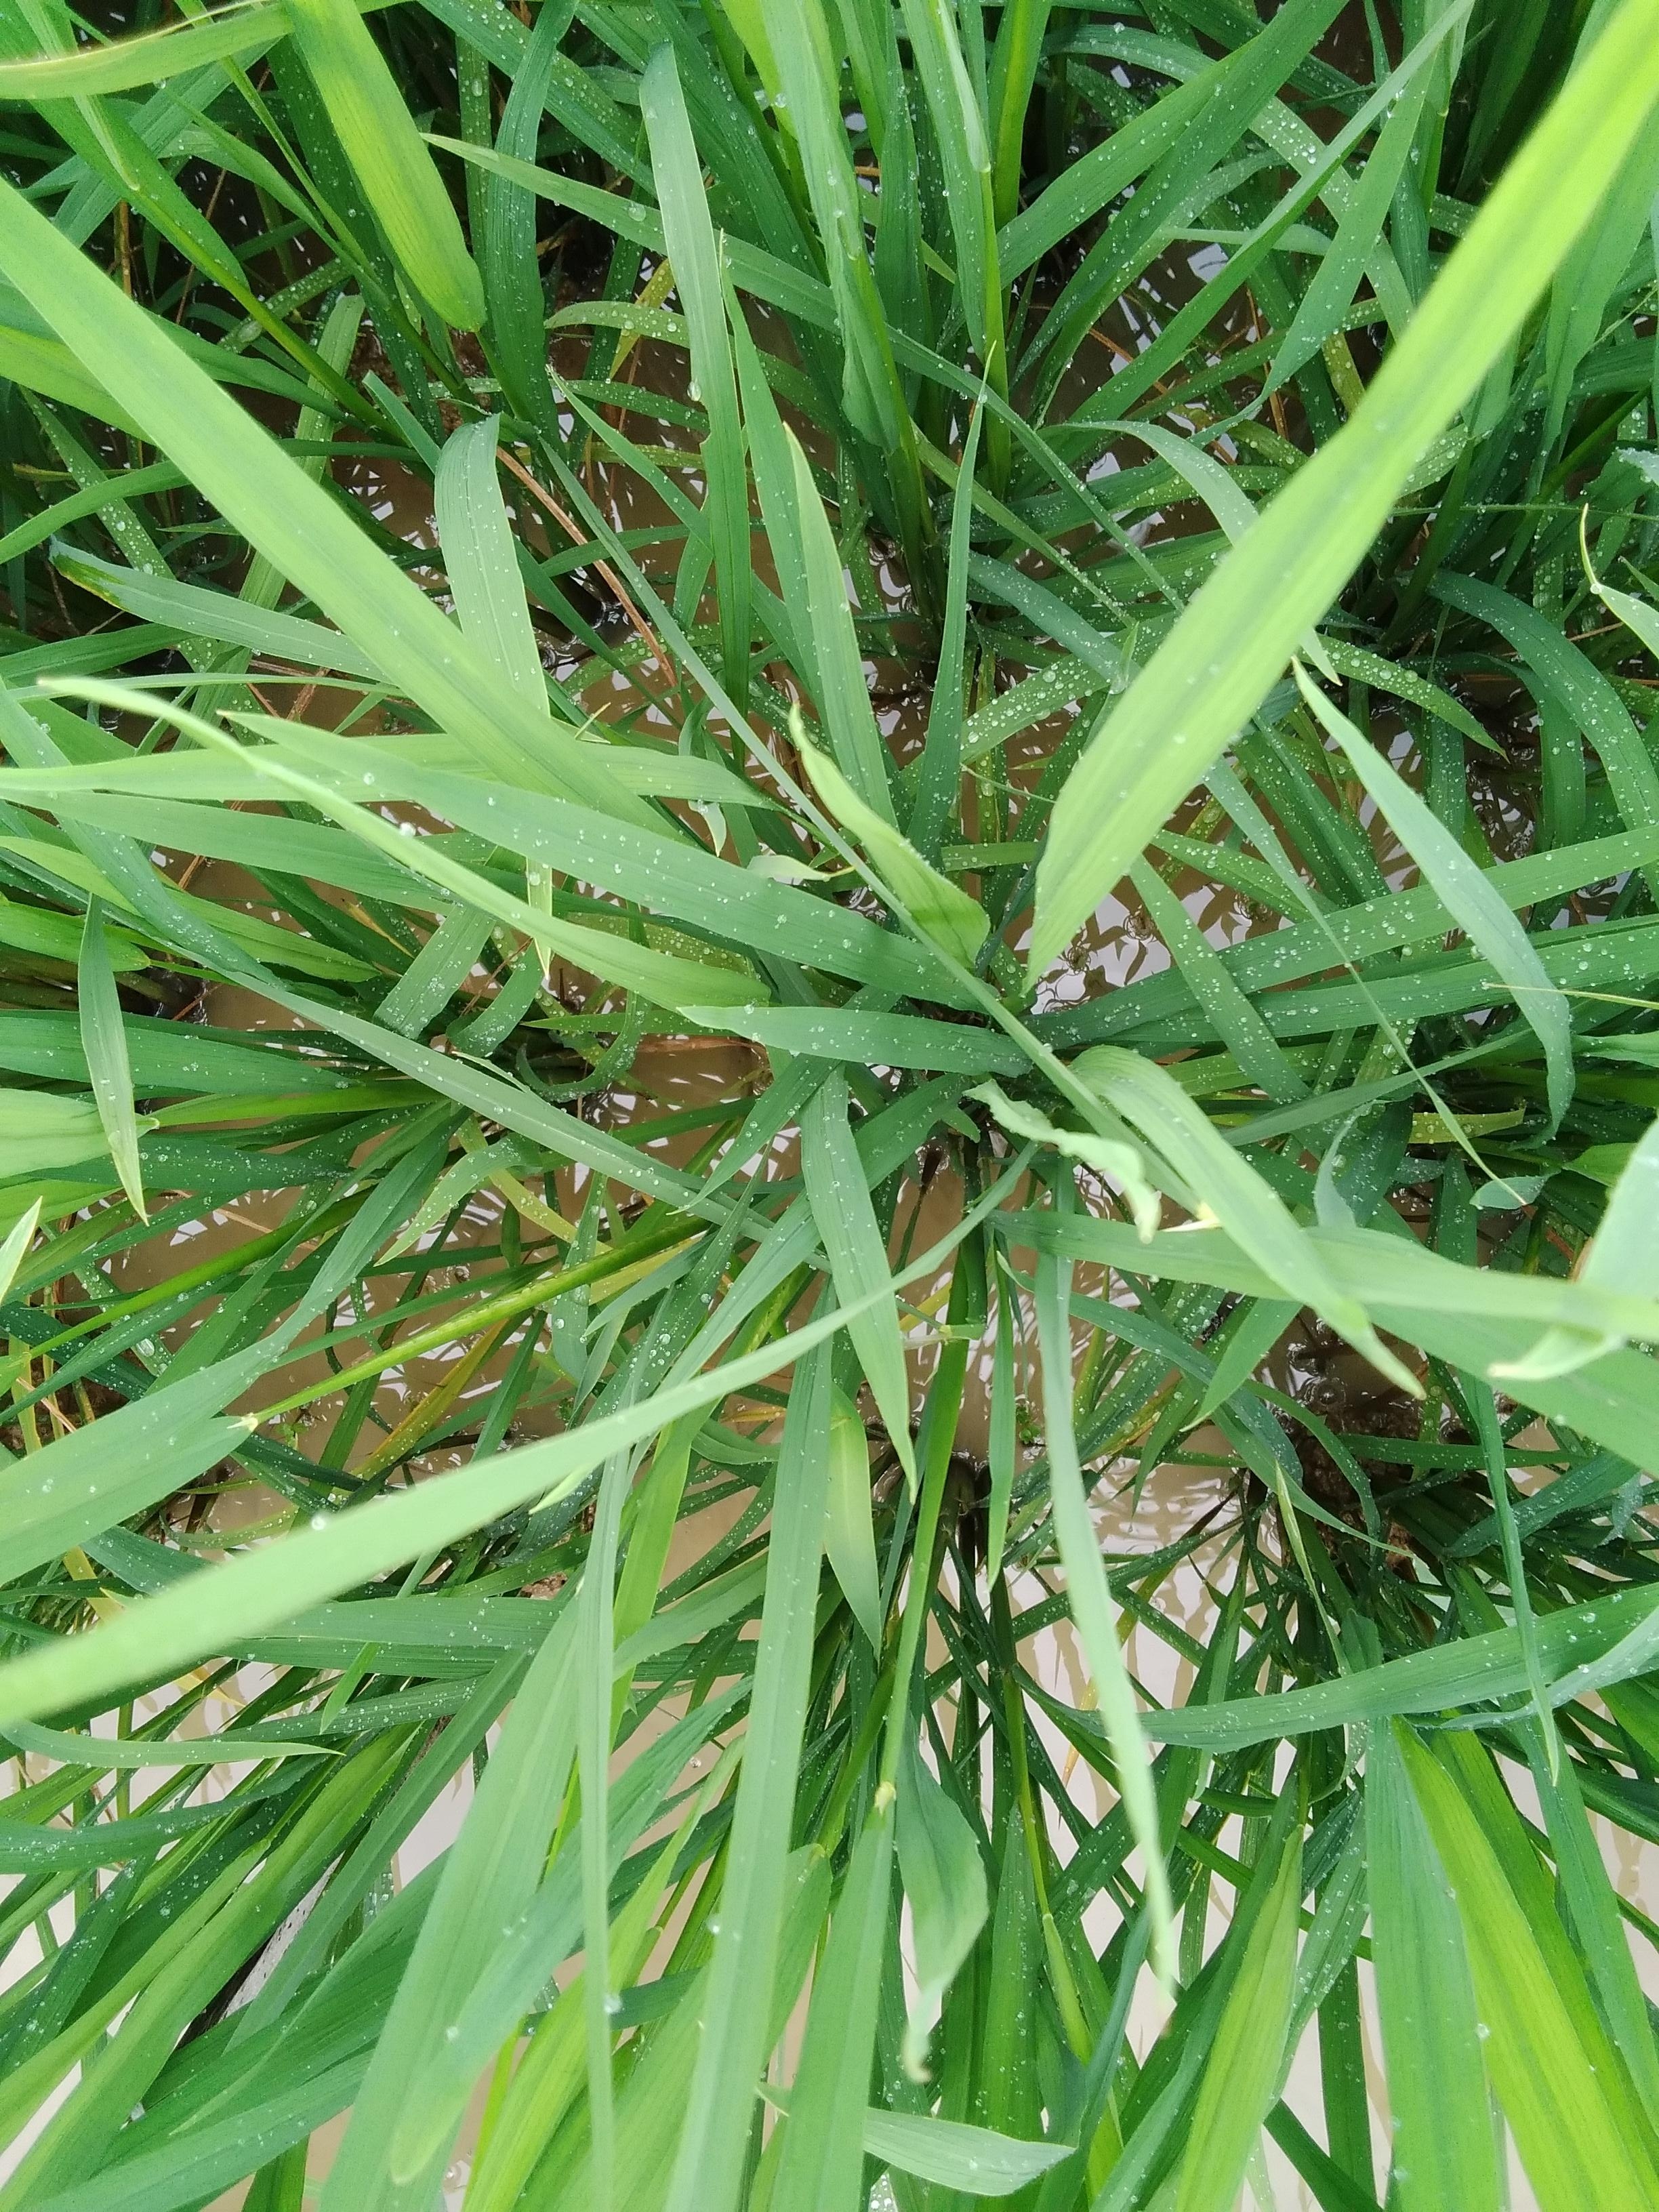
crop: rice
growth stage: booting
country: Nigeria
